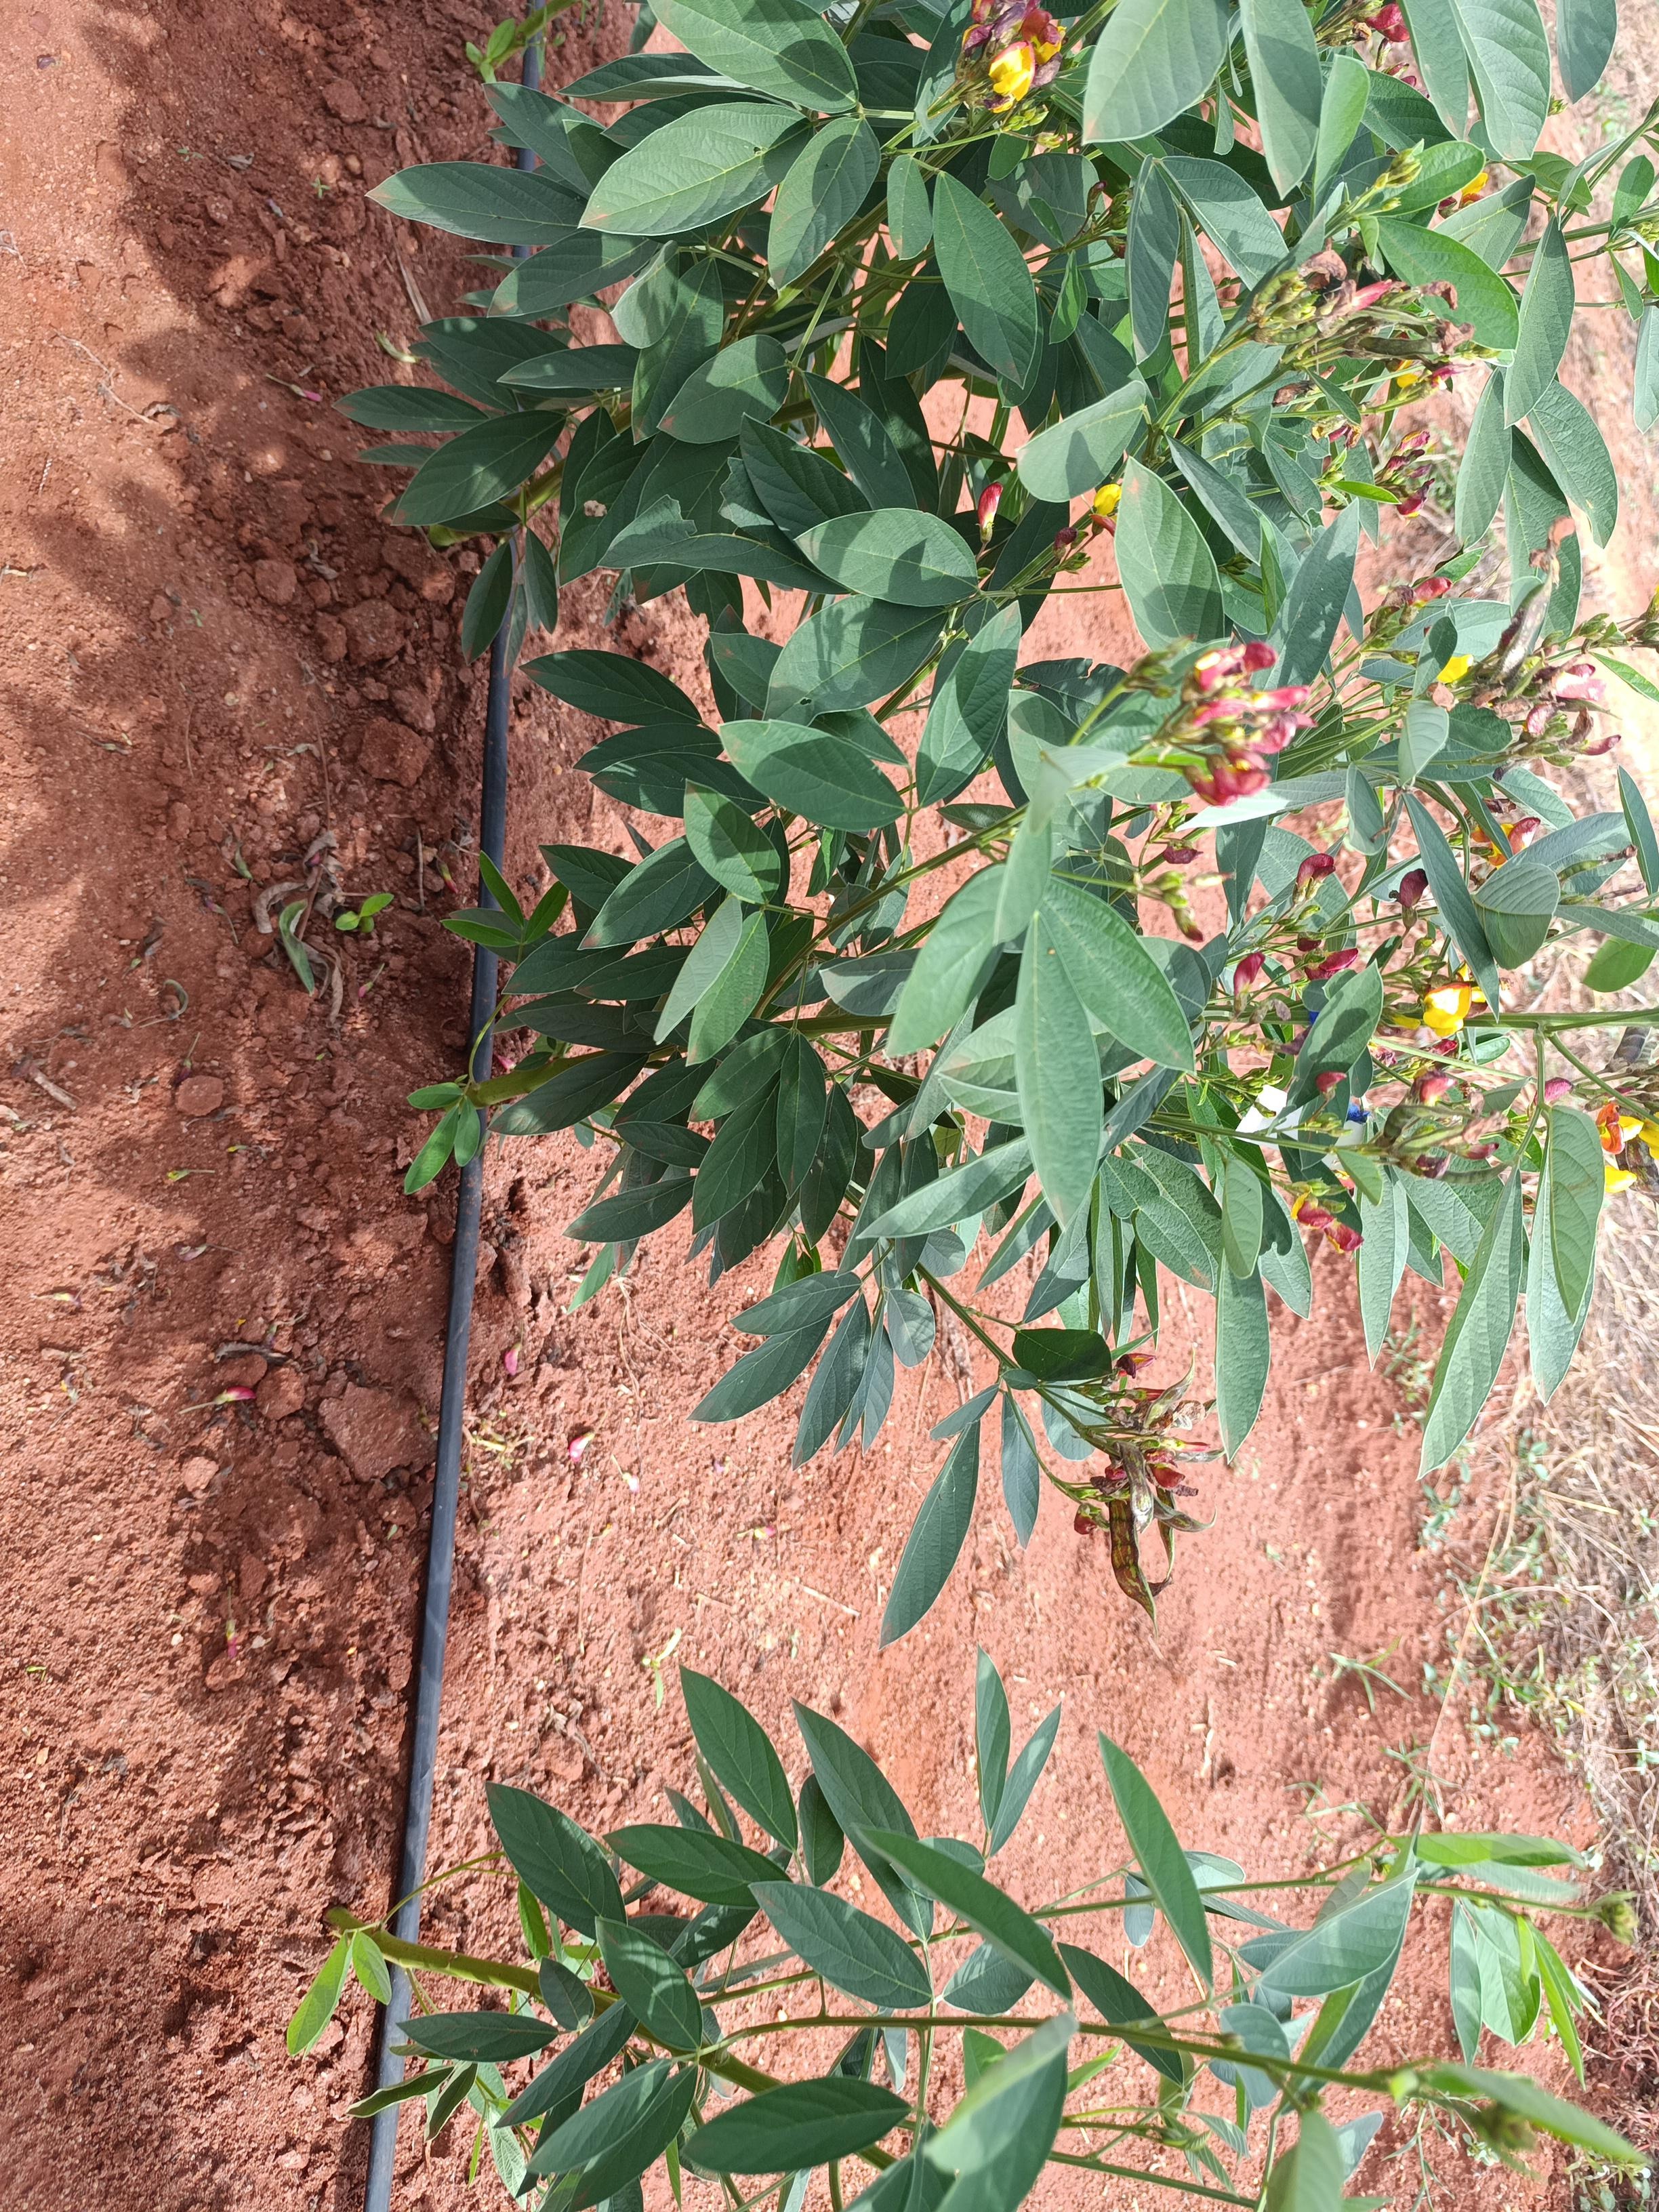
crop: pigeonpea
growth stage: development pod
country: Kenya
